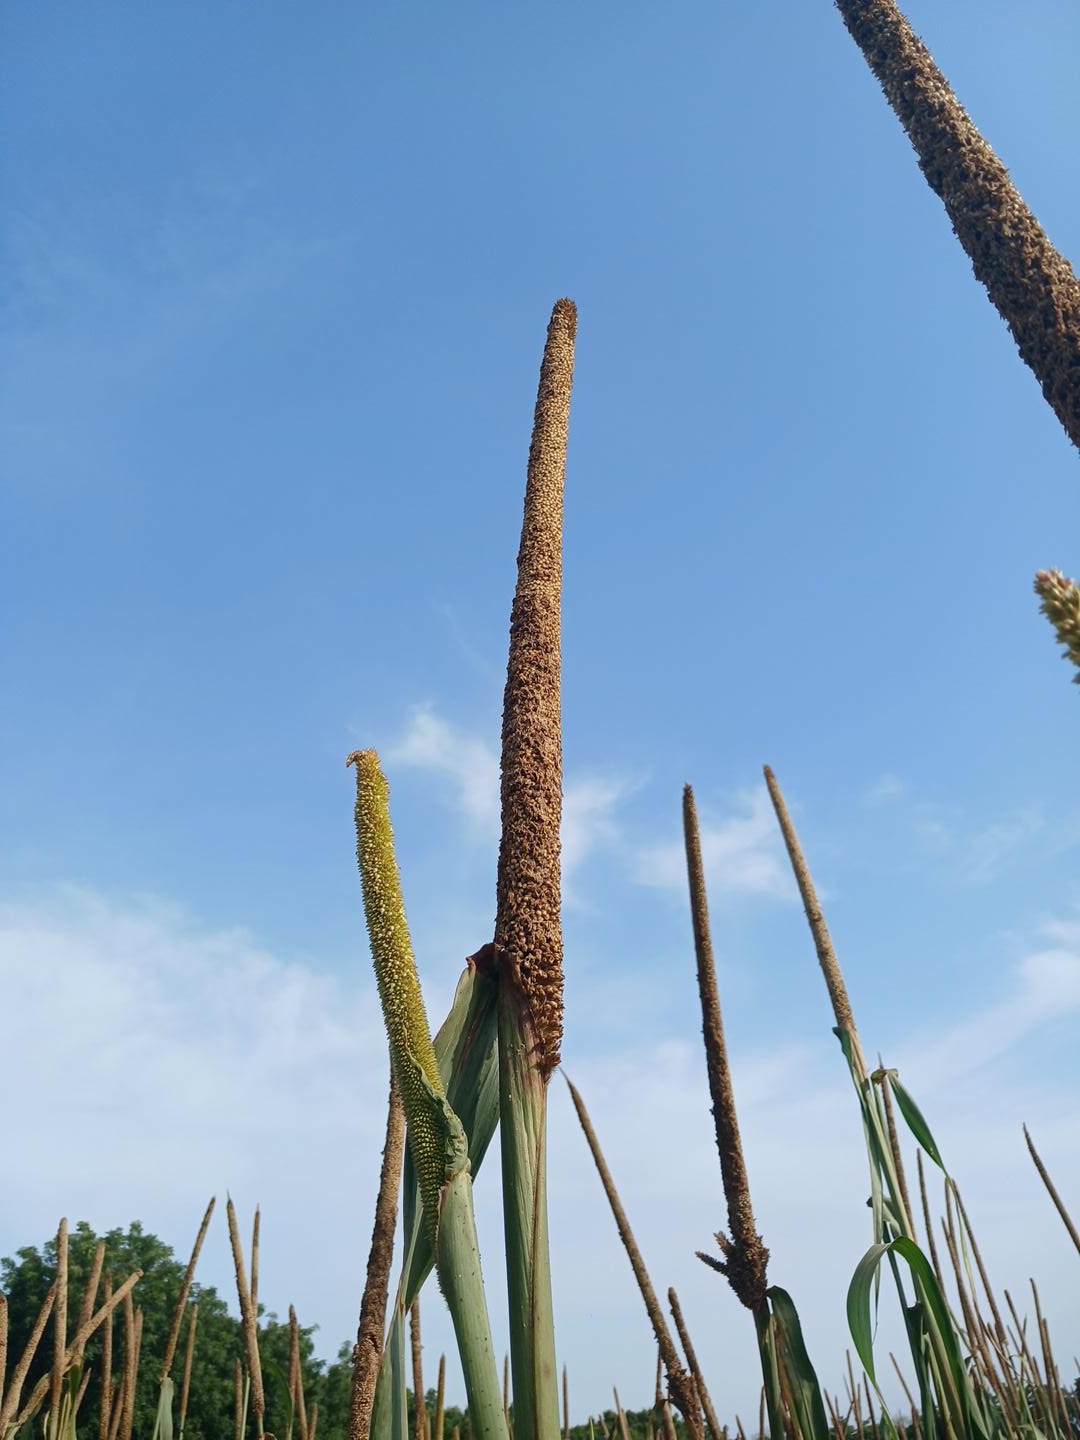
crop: pearl millet
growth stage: maturity
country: Senegal
